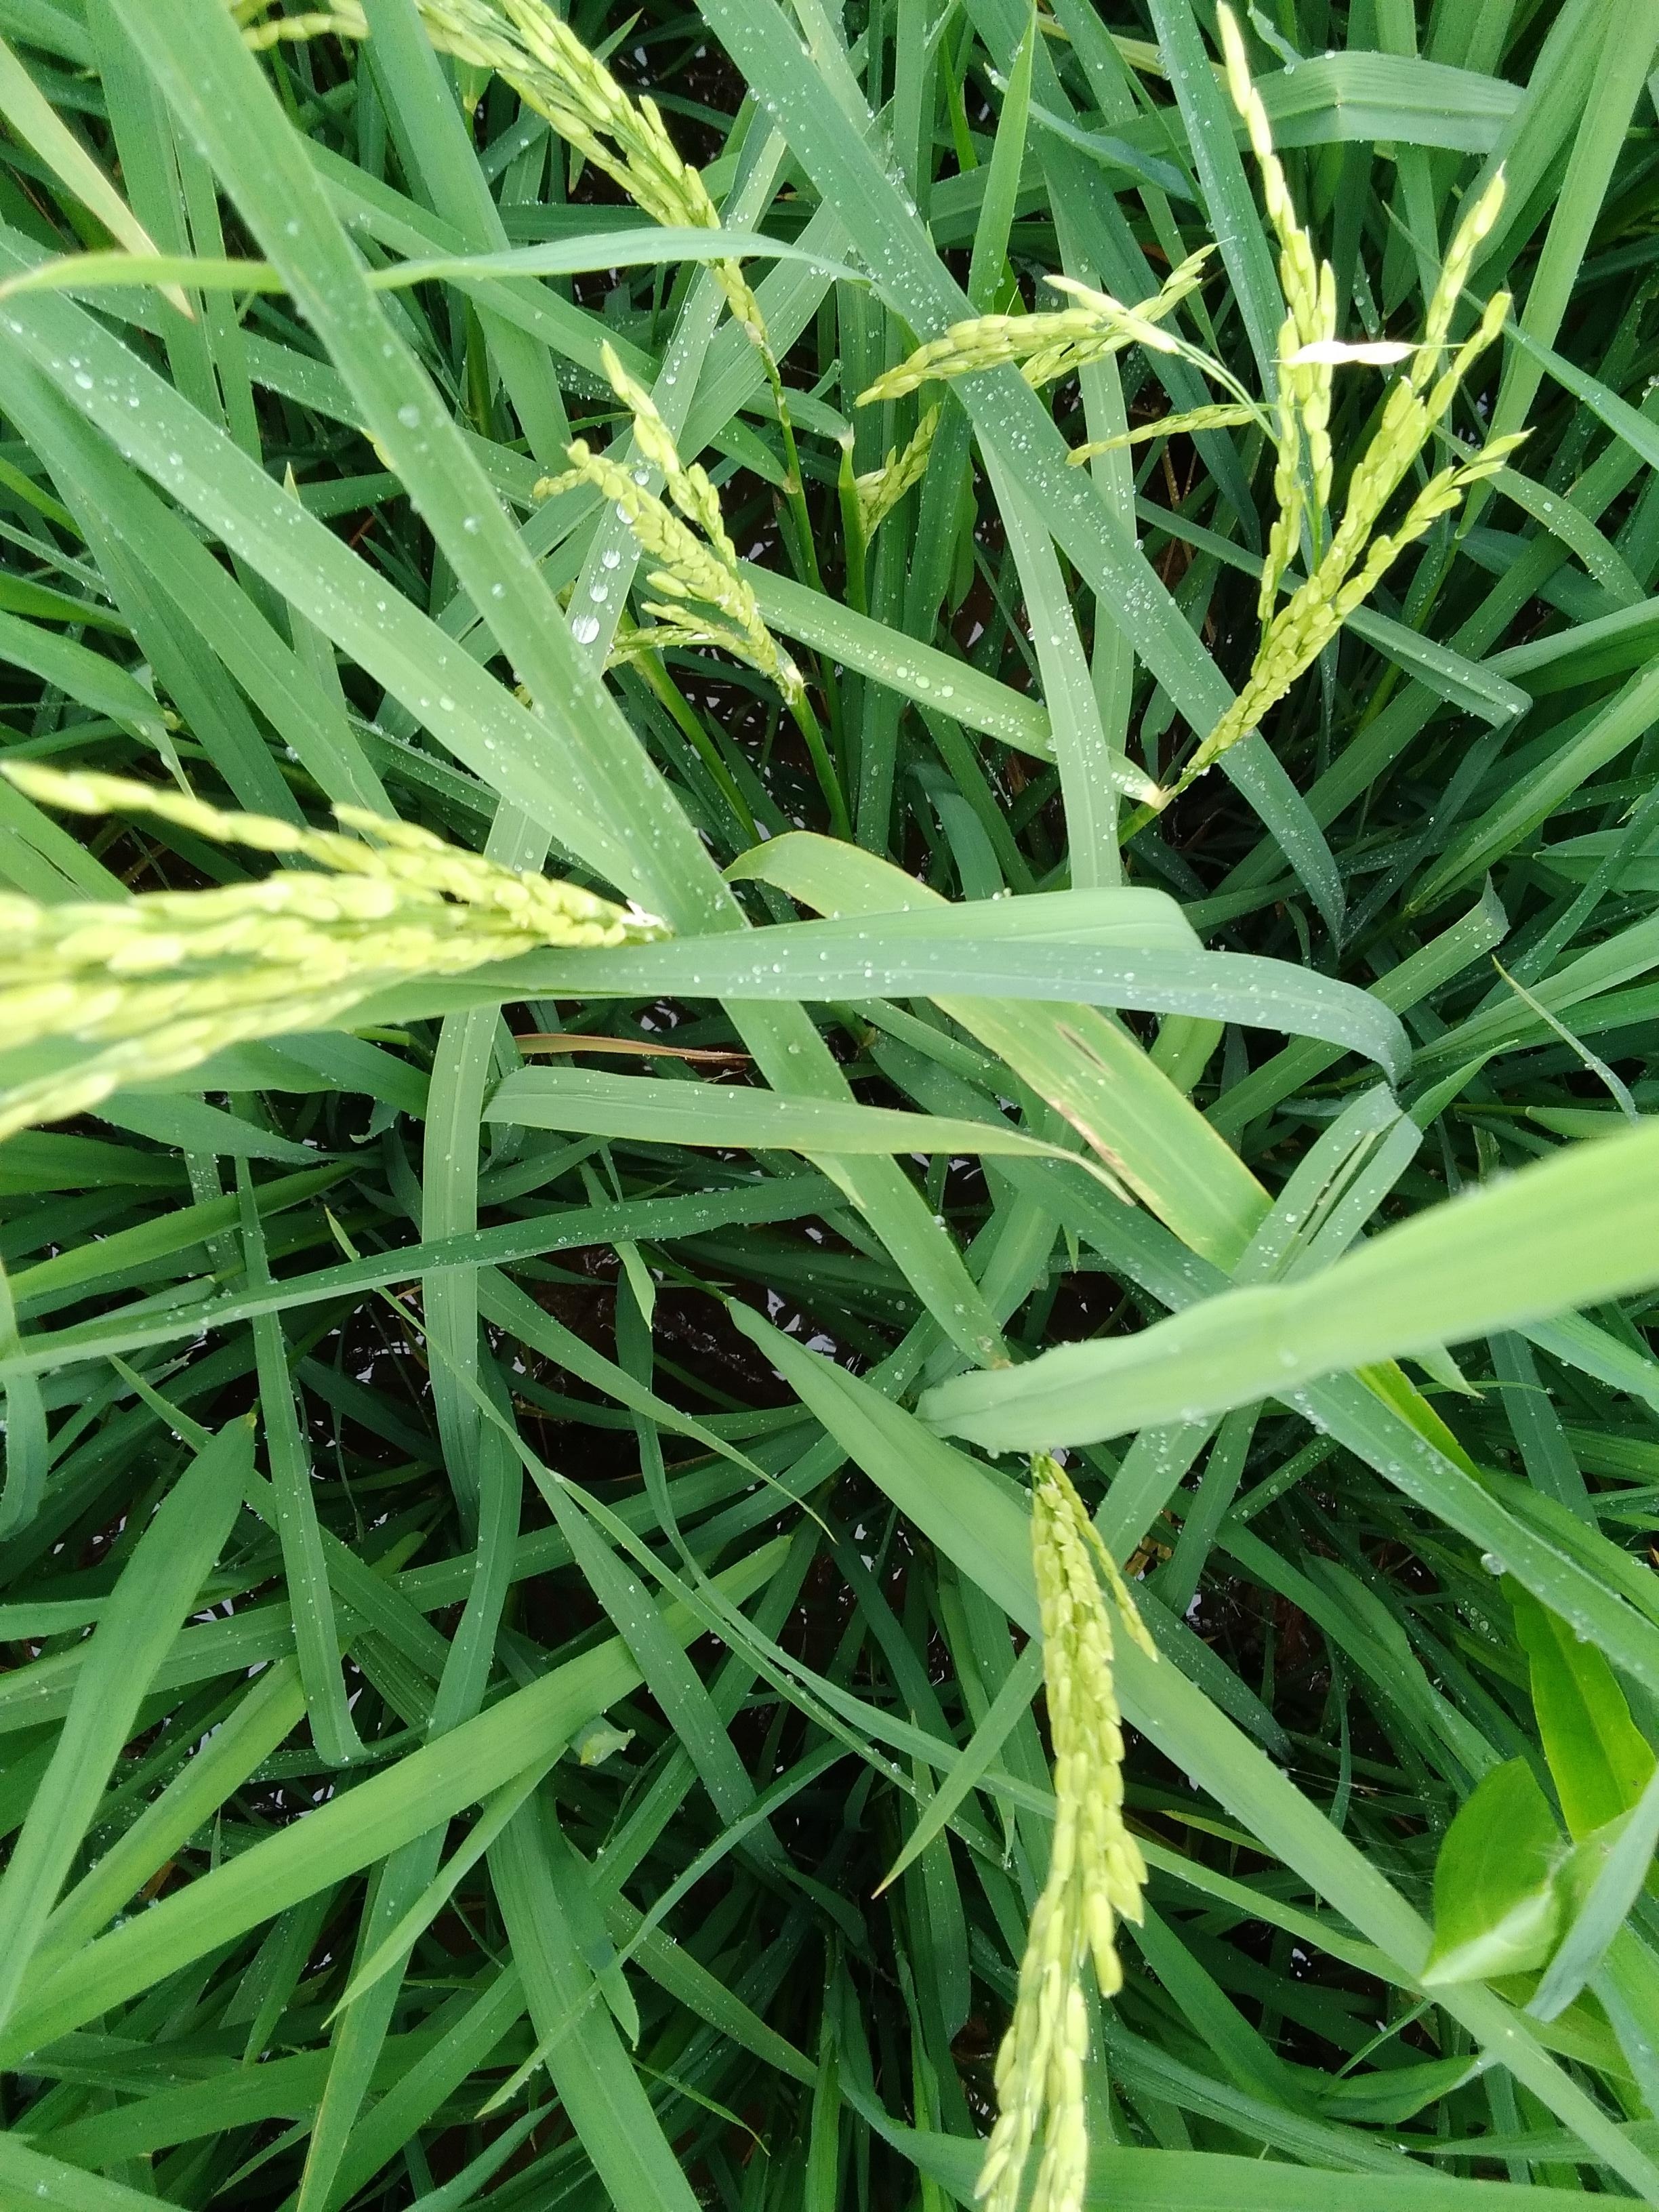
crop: rice
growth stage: flowering
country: Nigeria
